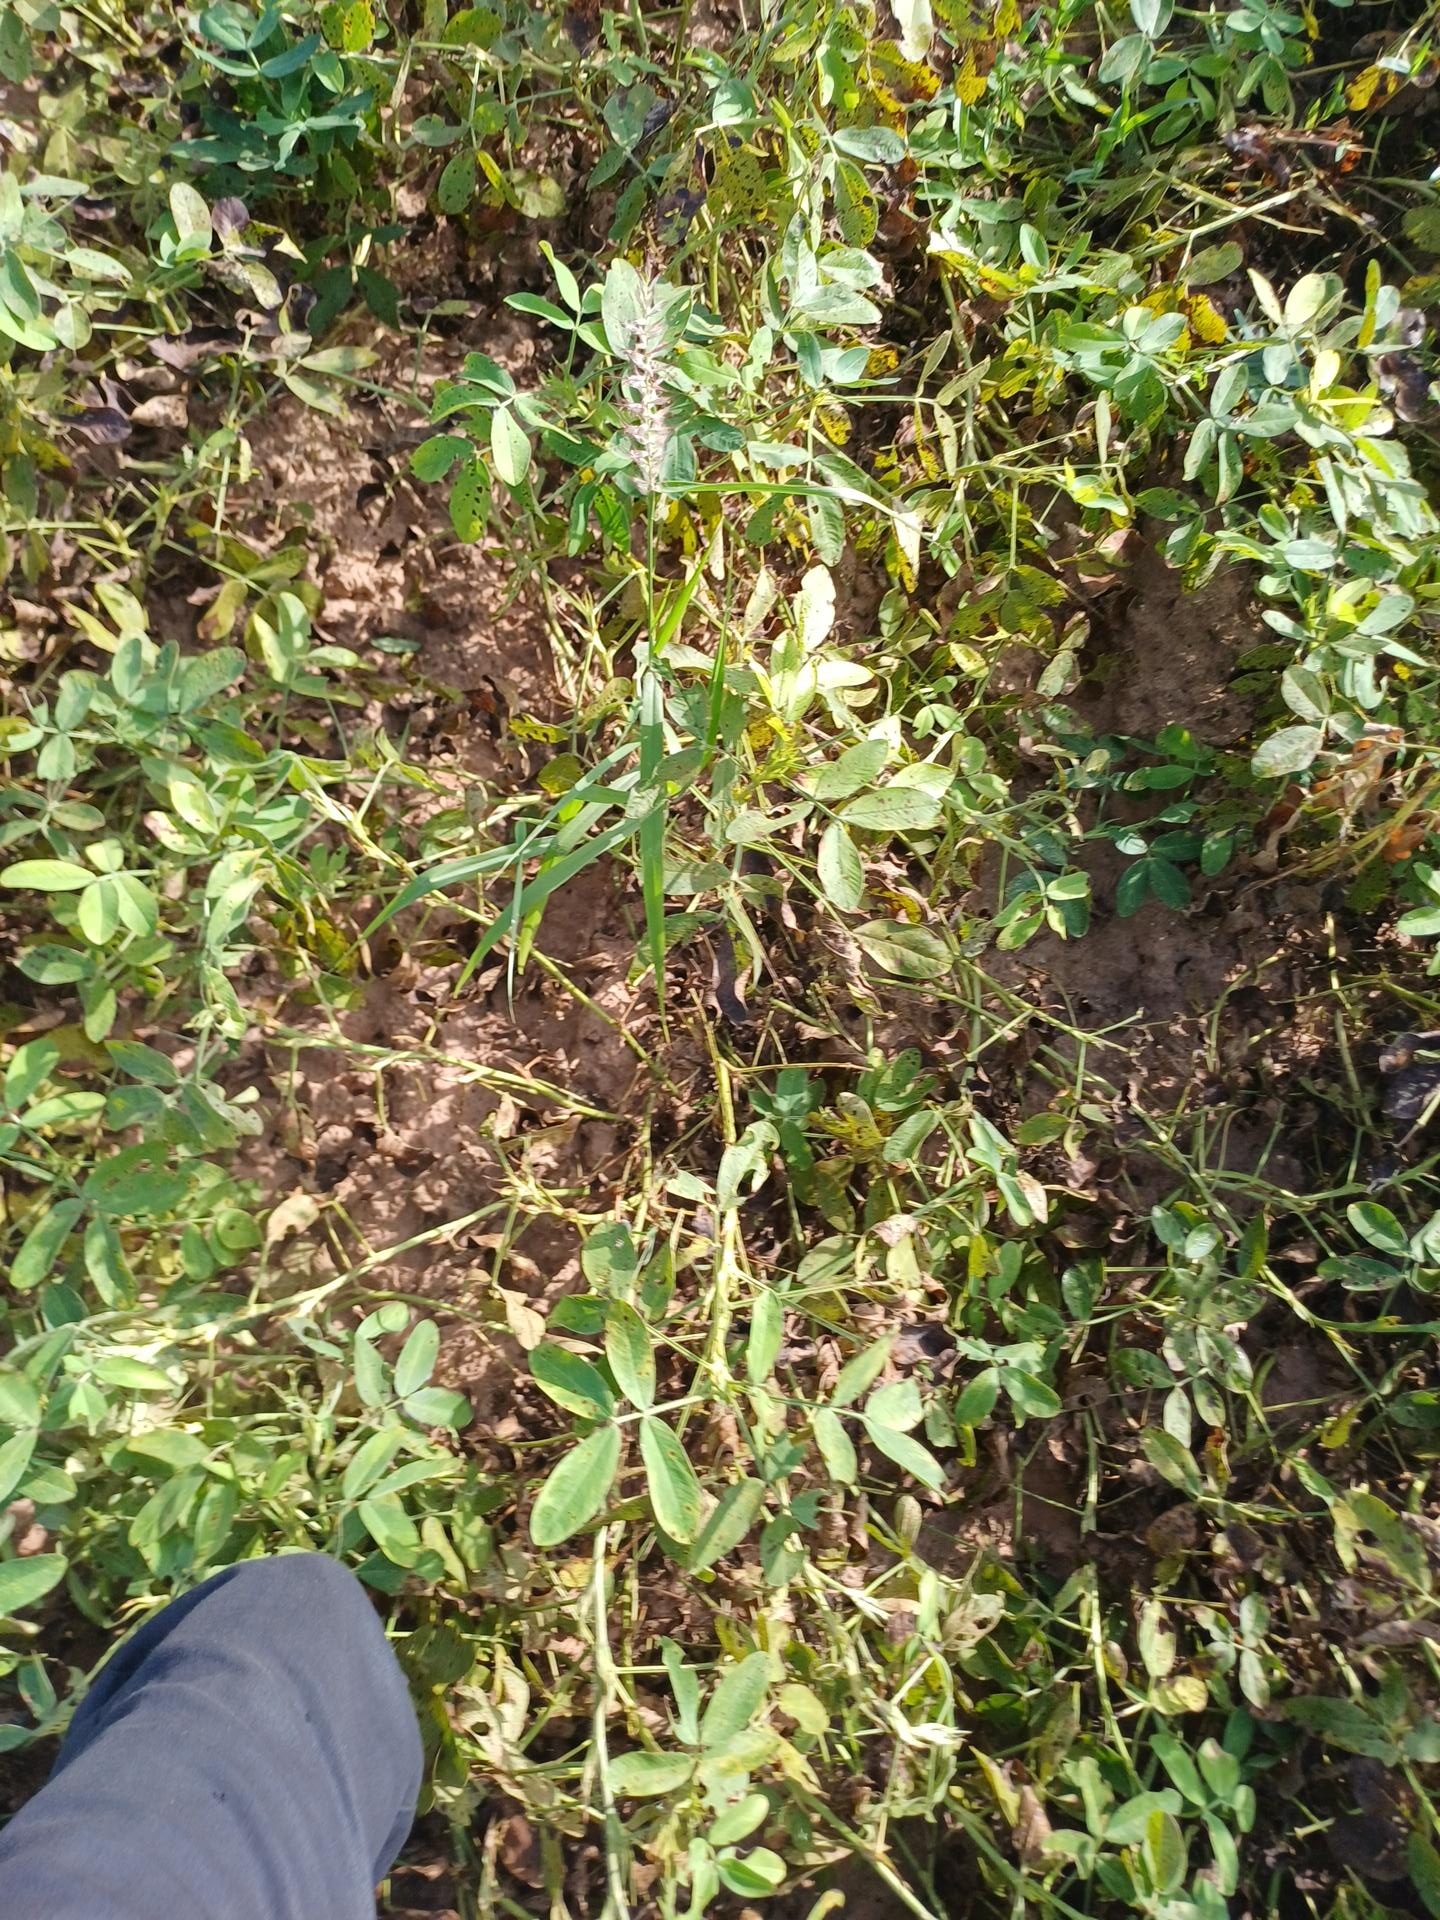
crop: groundnut
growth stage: flowering
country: Senegal
